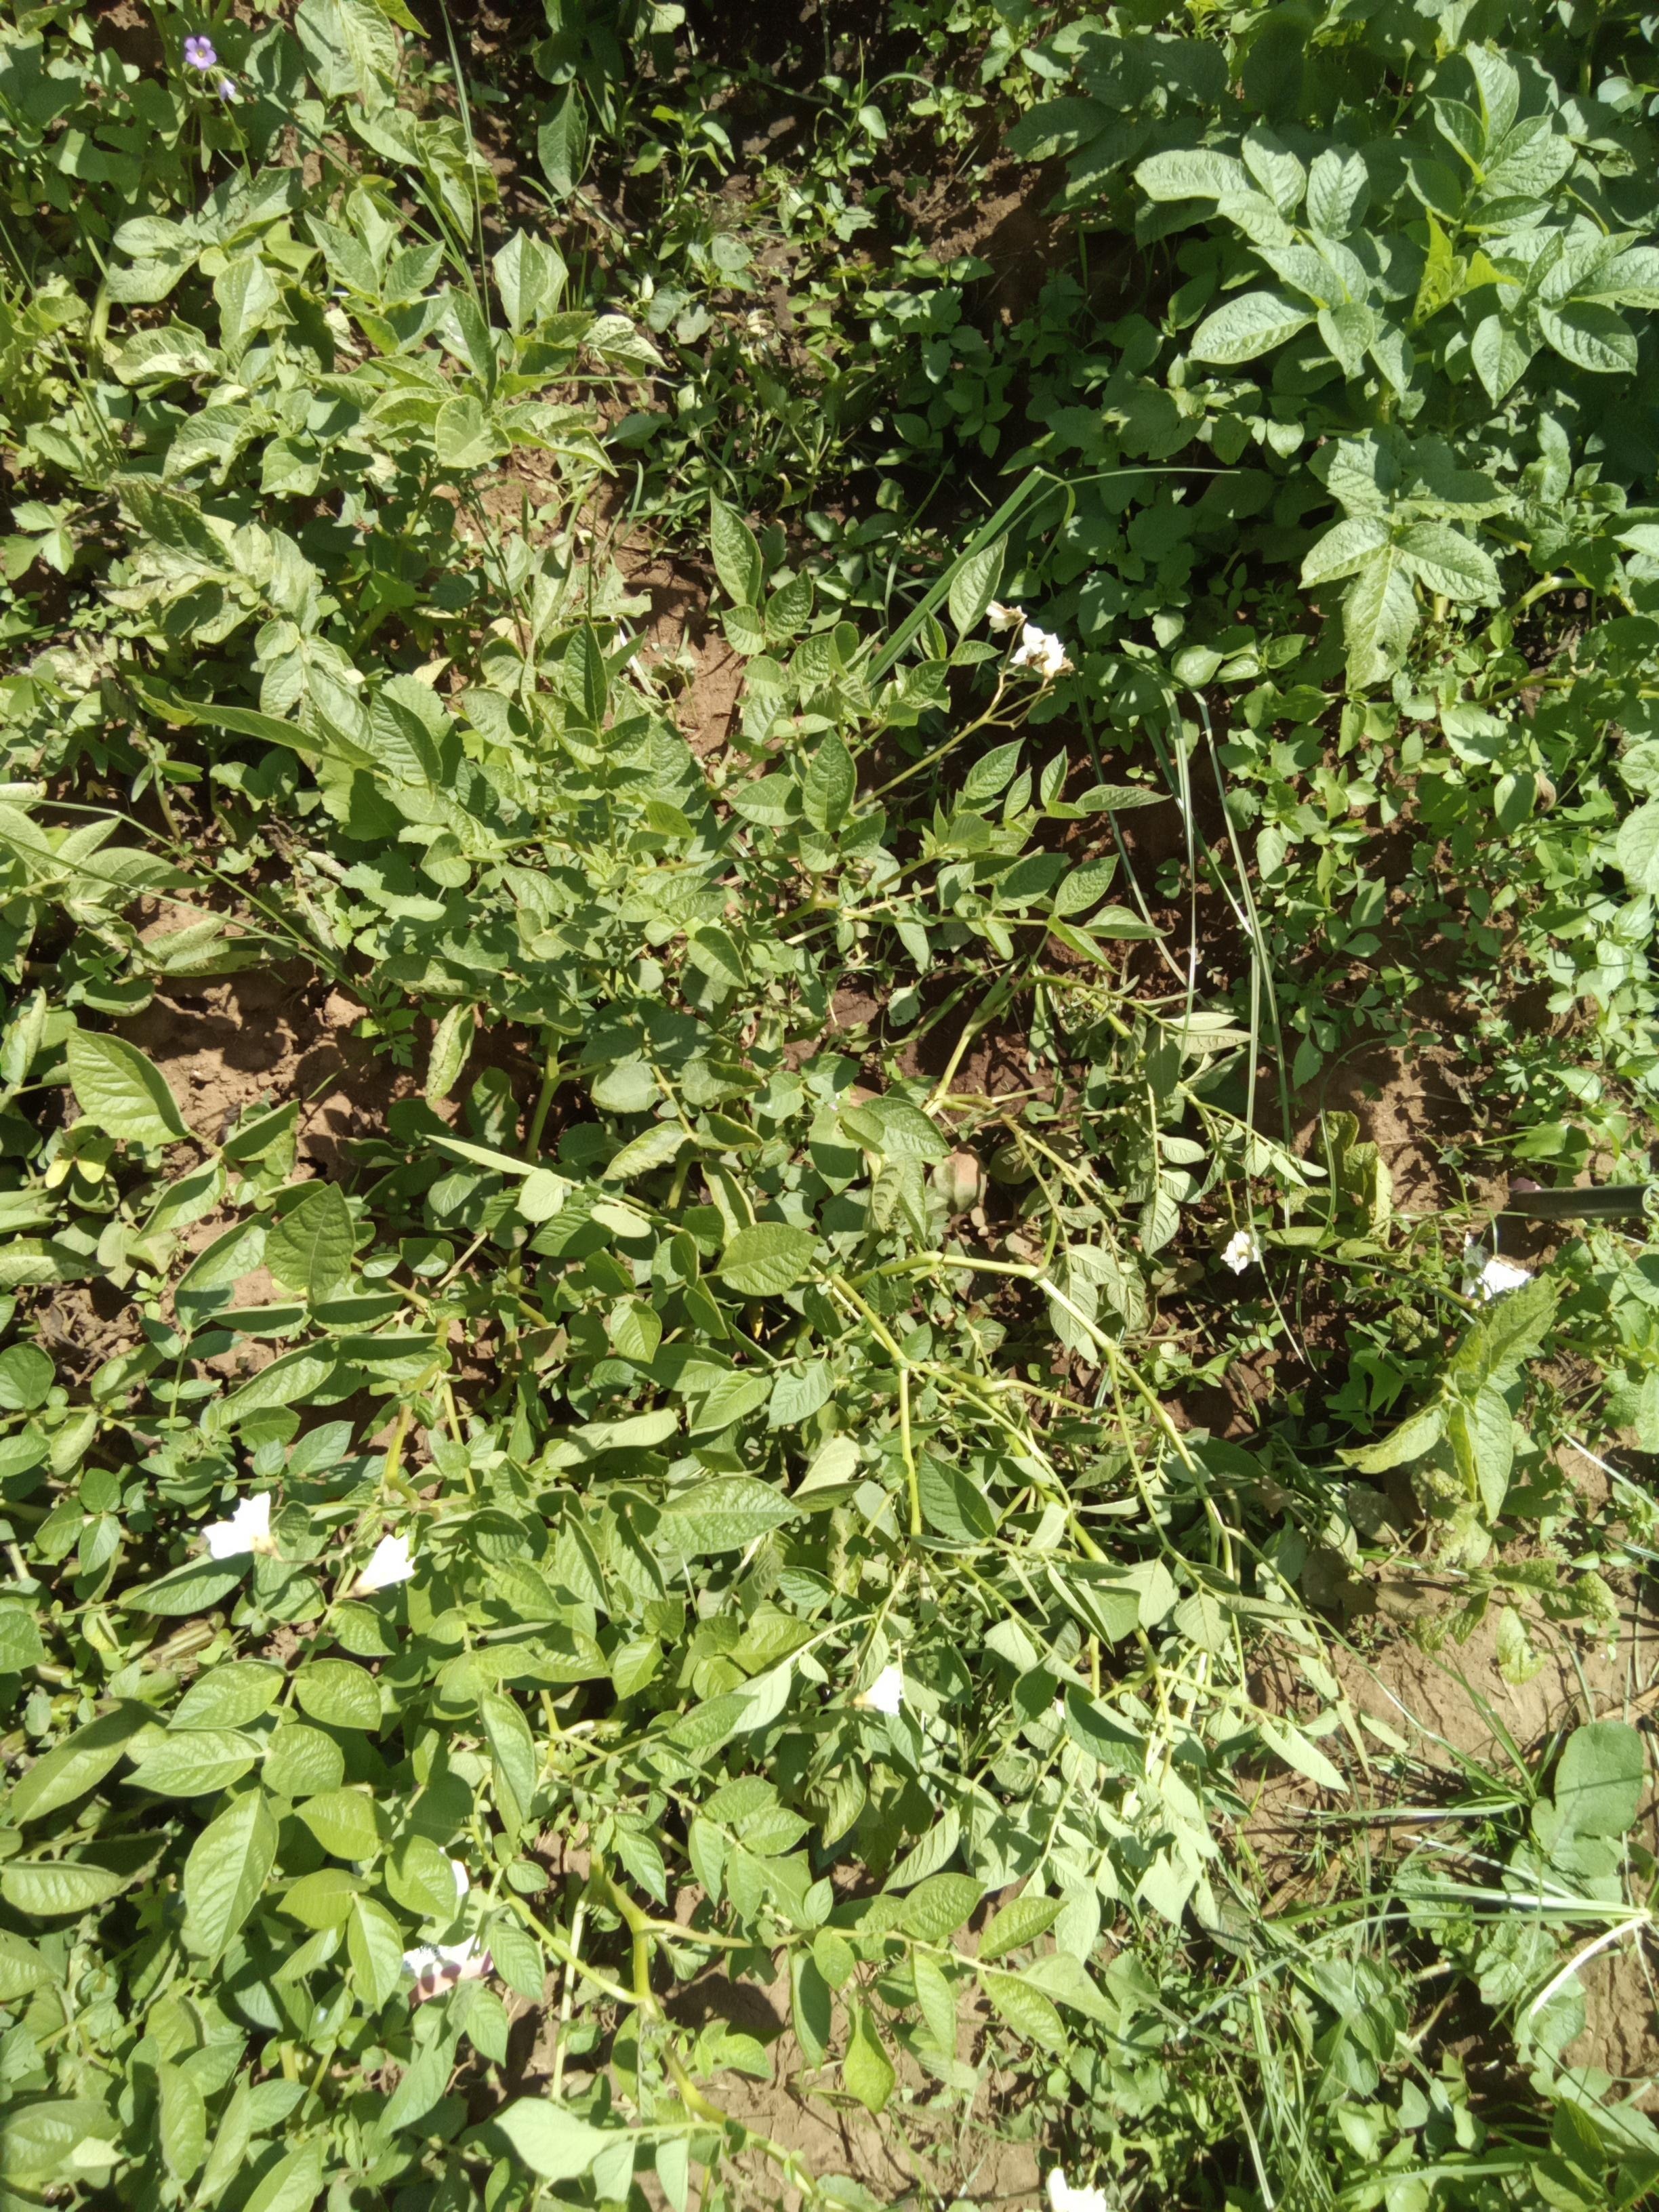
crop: potato
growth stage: vegetative
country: Kenya
